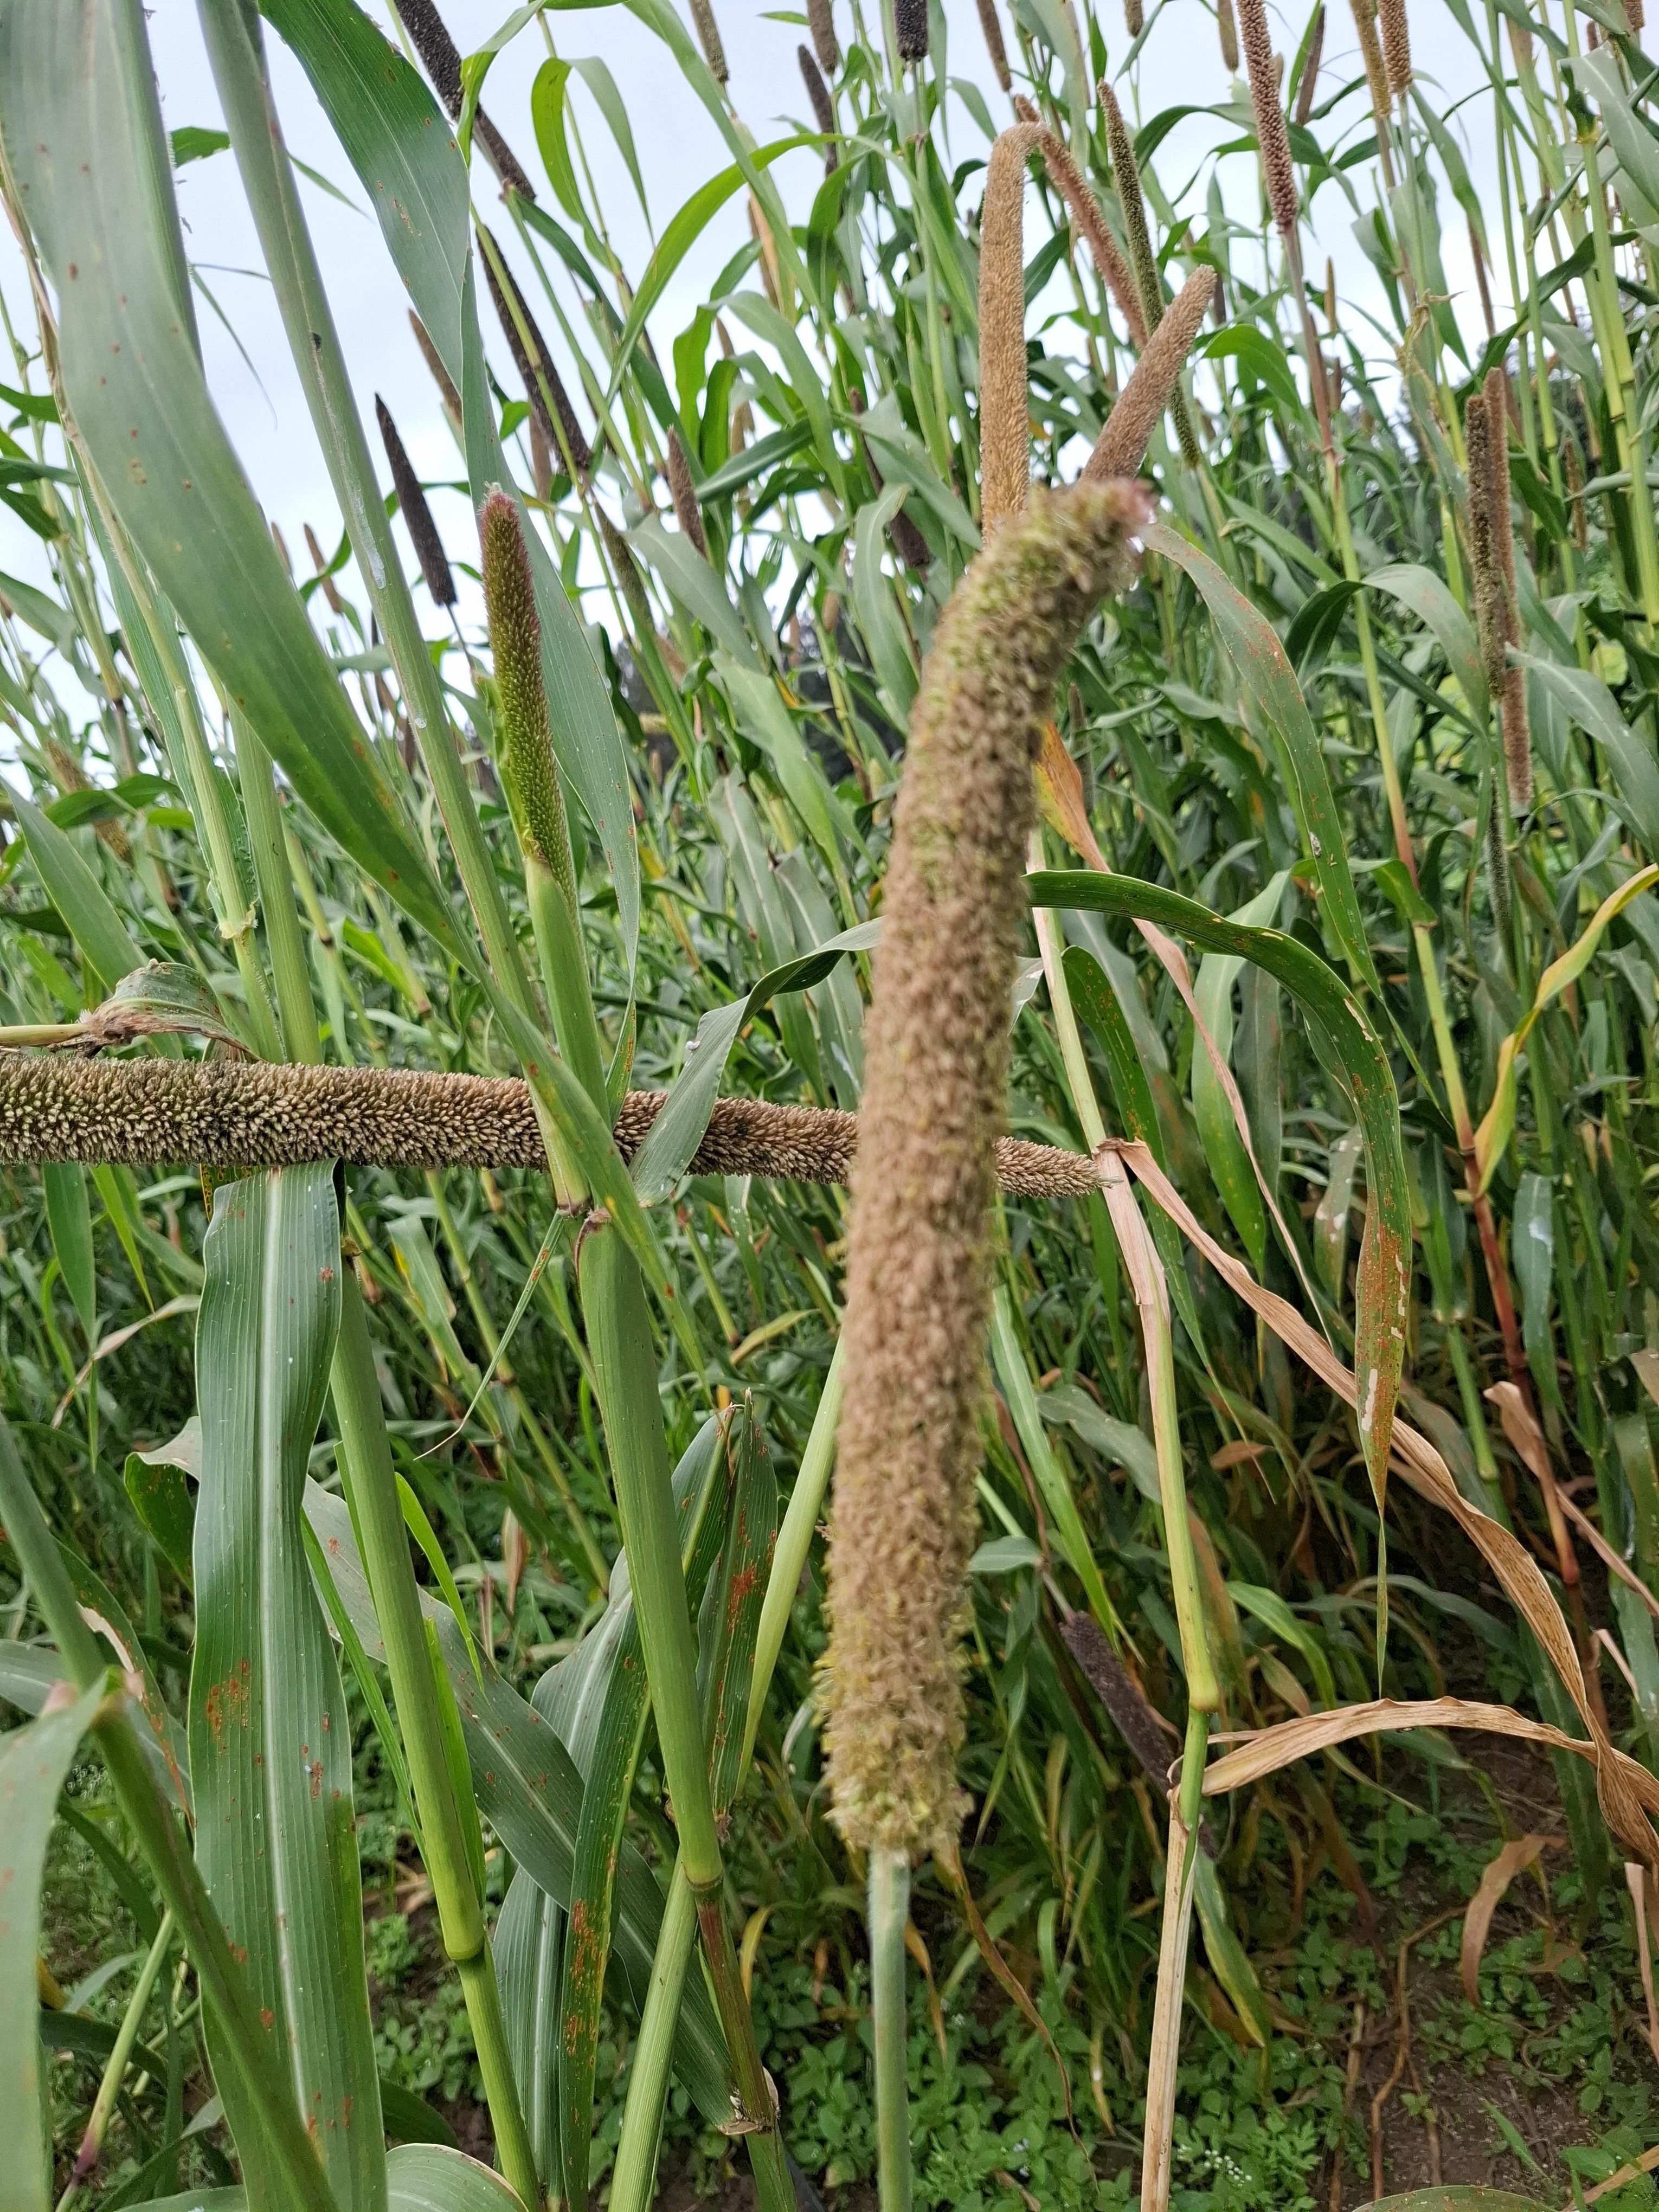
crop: sorghum
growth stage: harvest maturity
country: Tanzania
